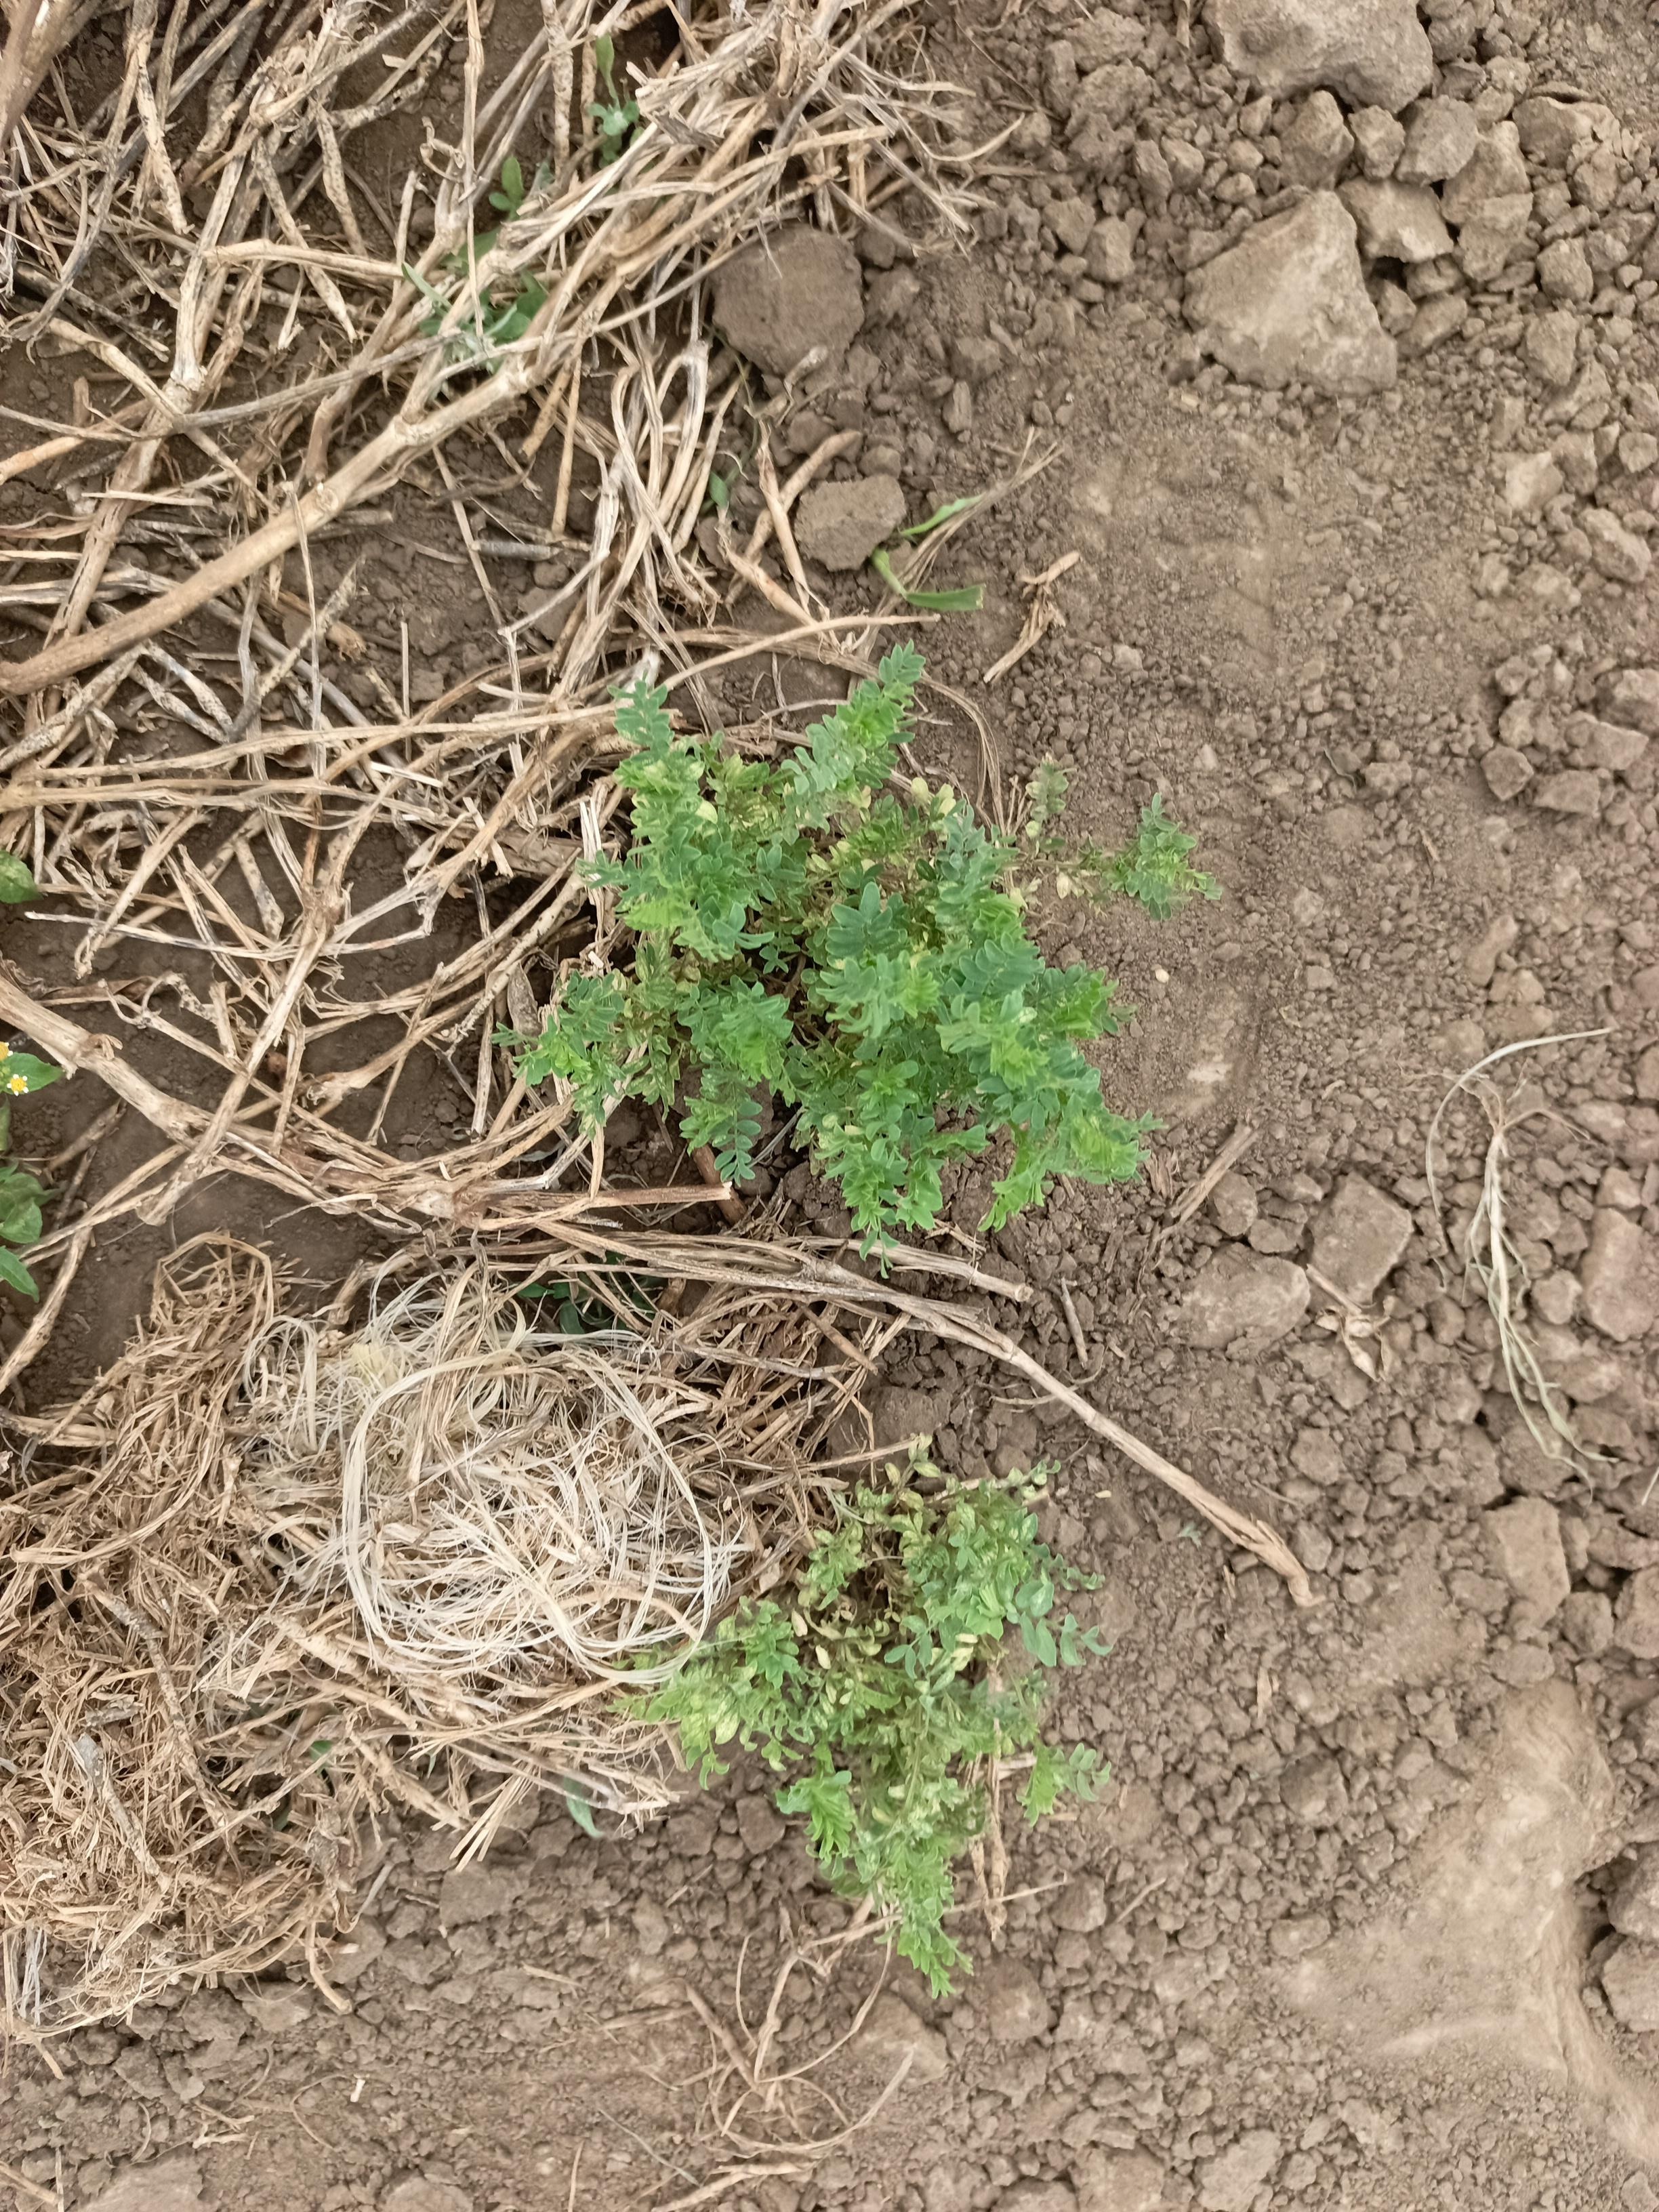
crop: lentil
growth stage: vegetative
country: Tanzania
